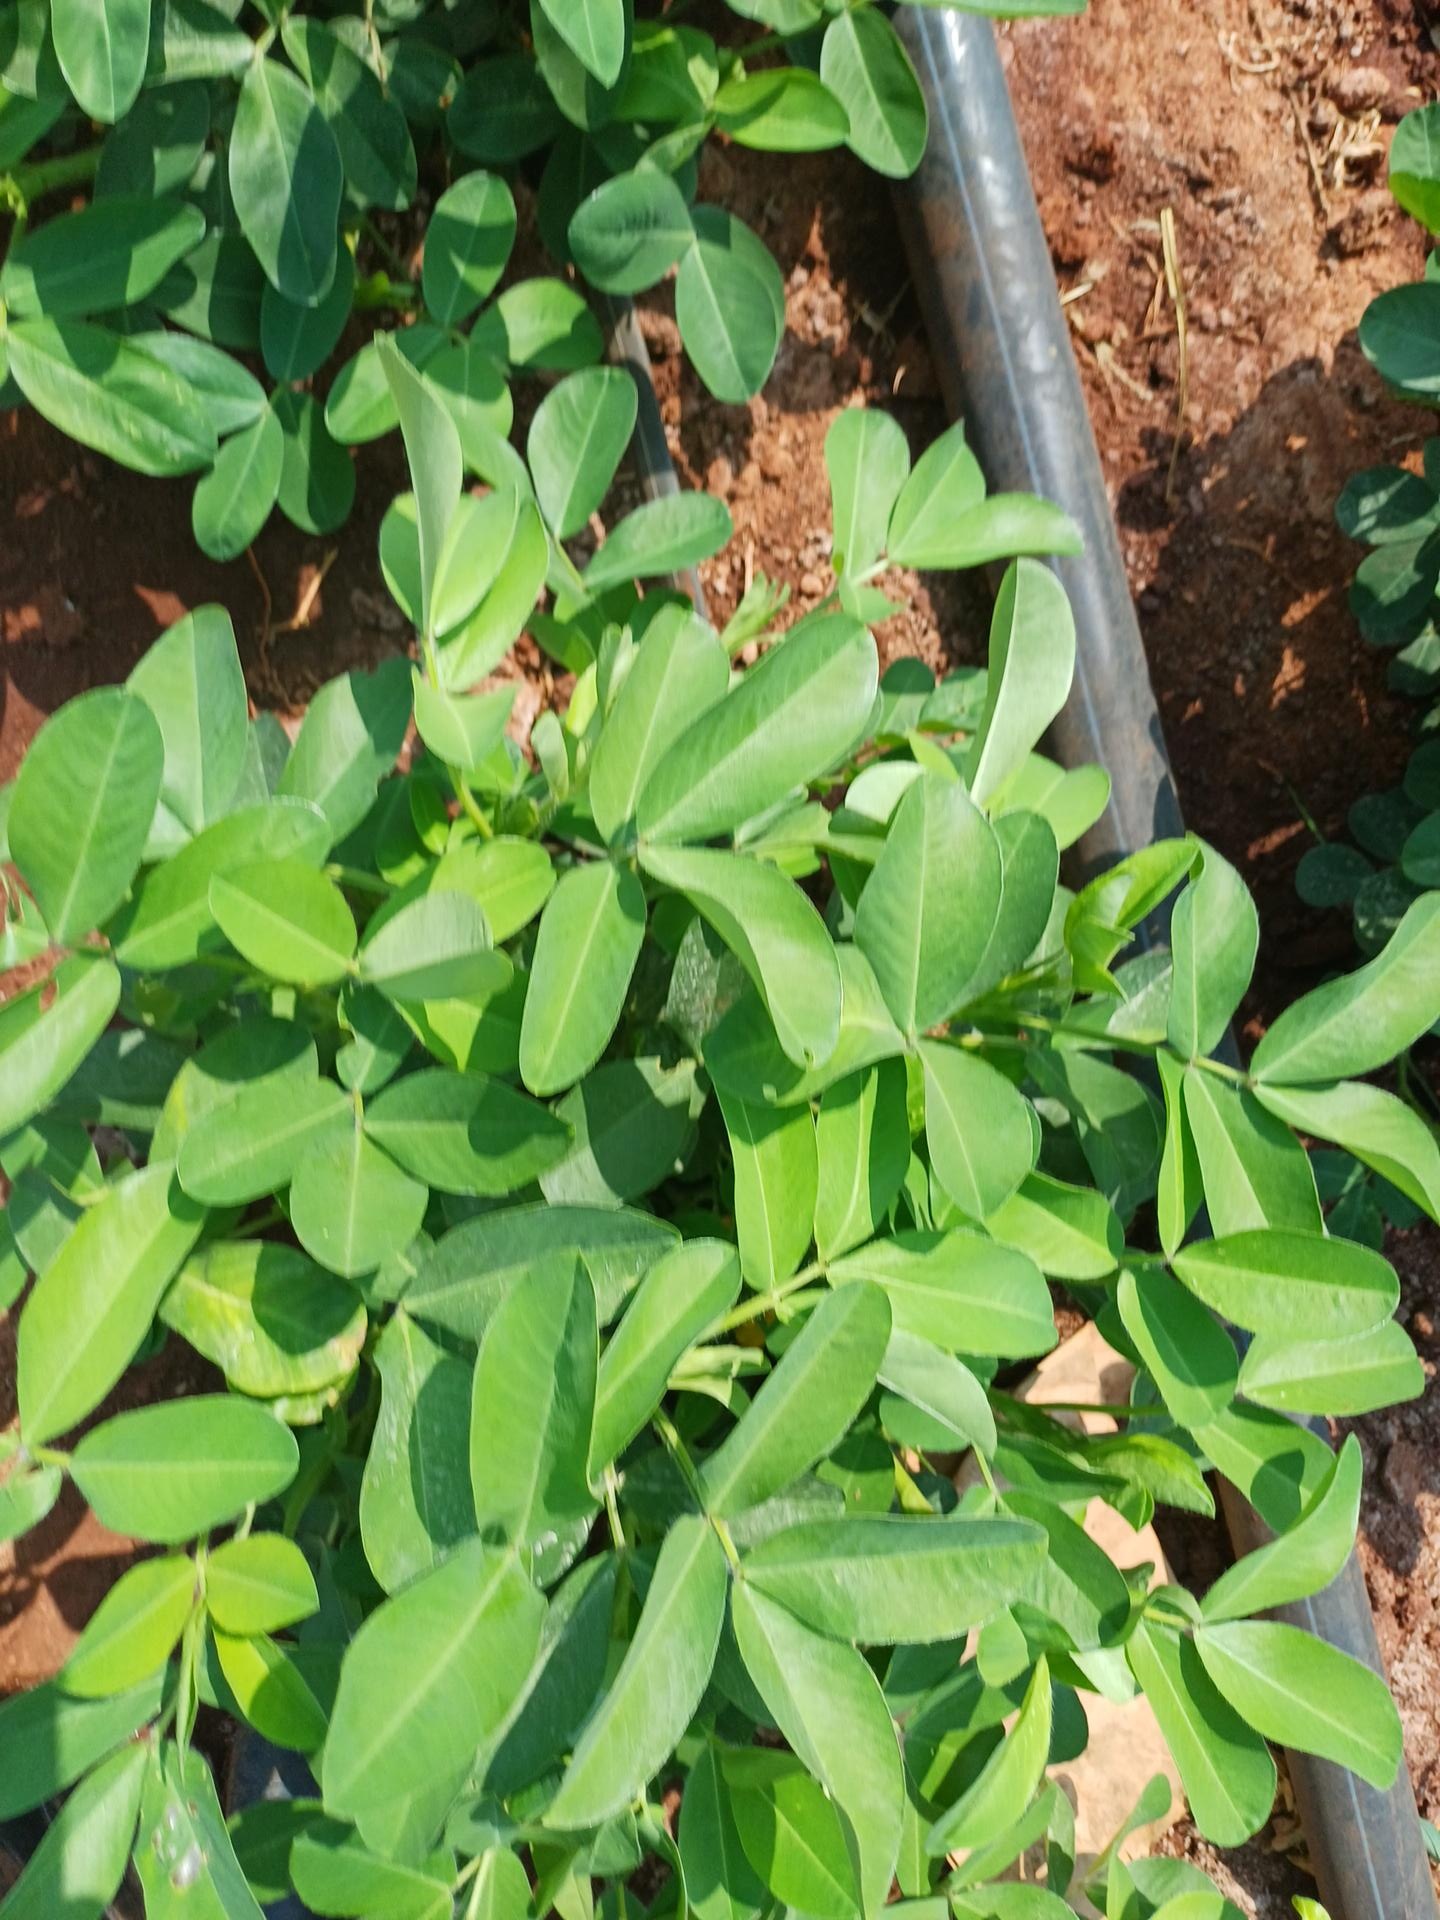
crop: groundnut
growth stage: flowering
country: Kenya
